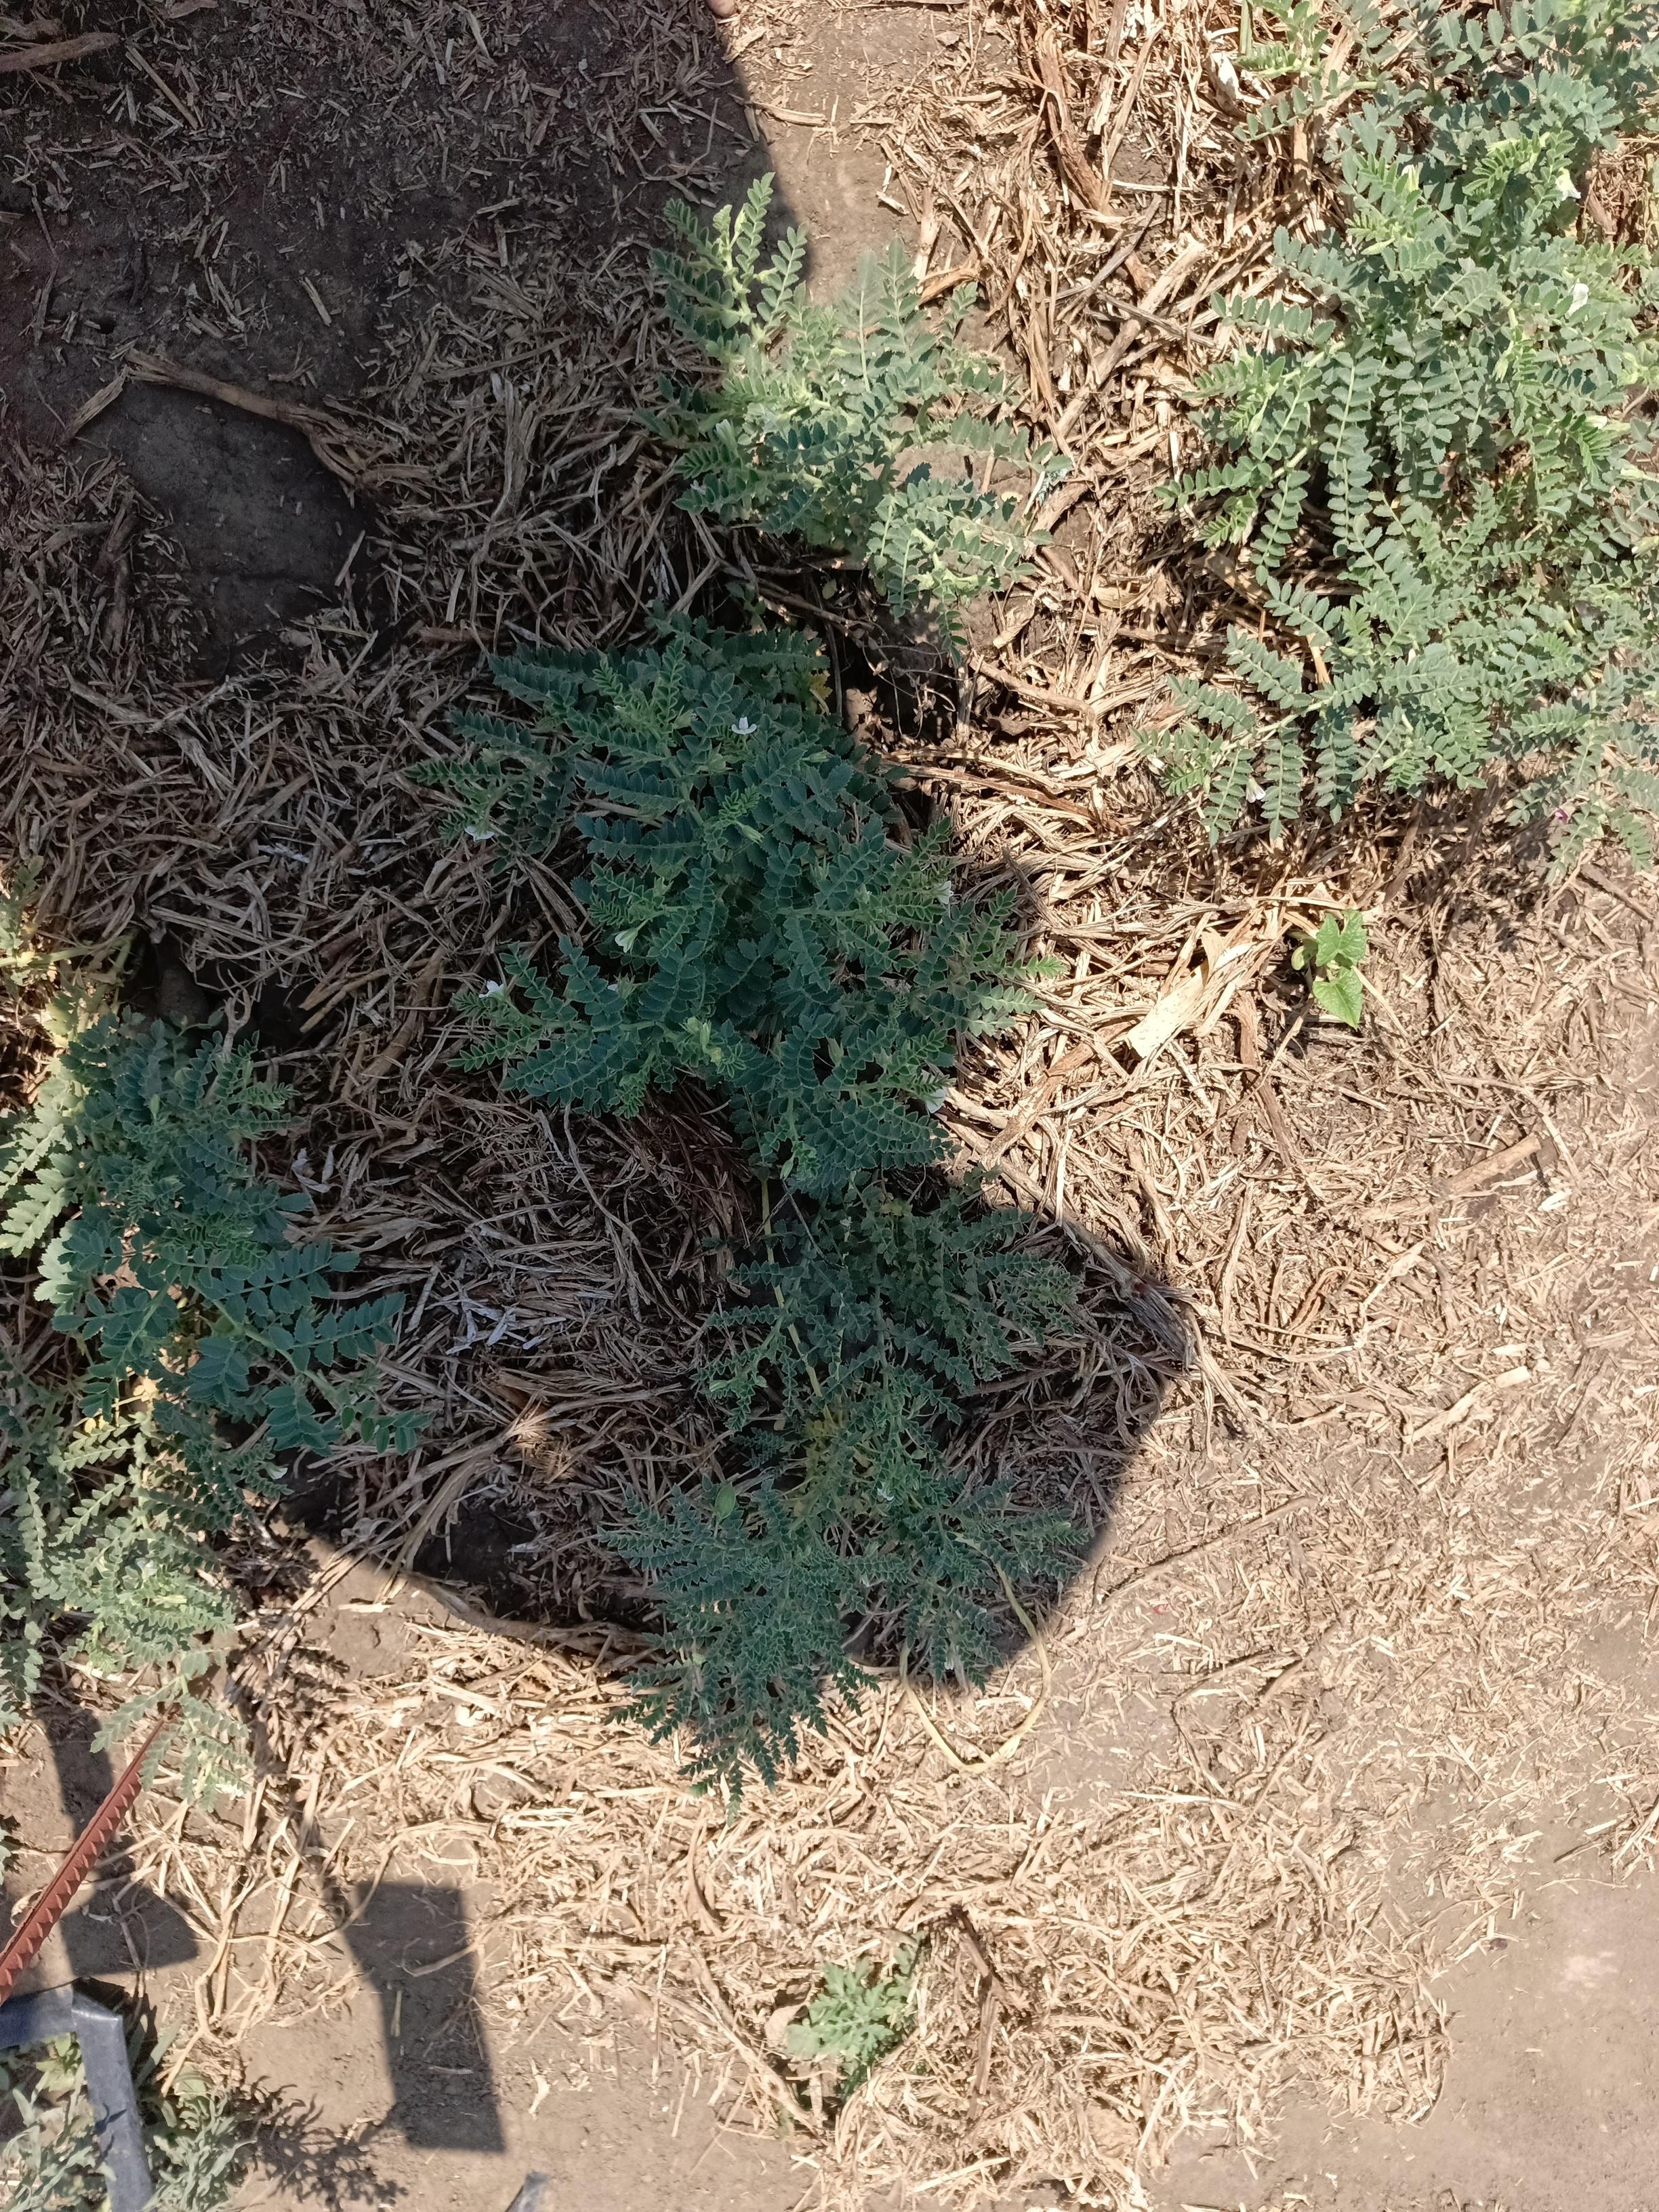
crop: chickpea
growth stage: development pod
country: Tanzania
